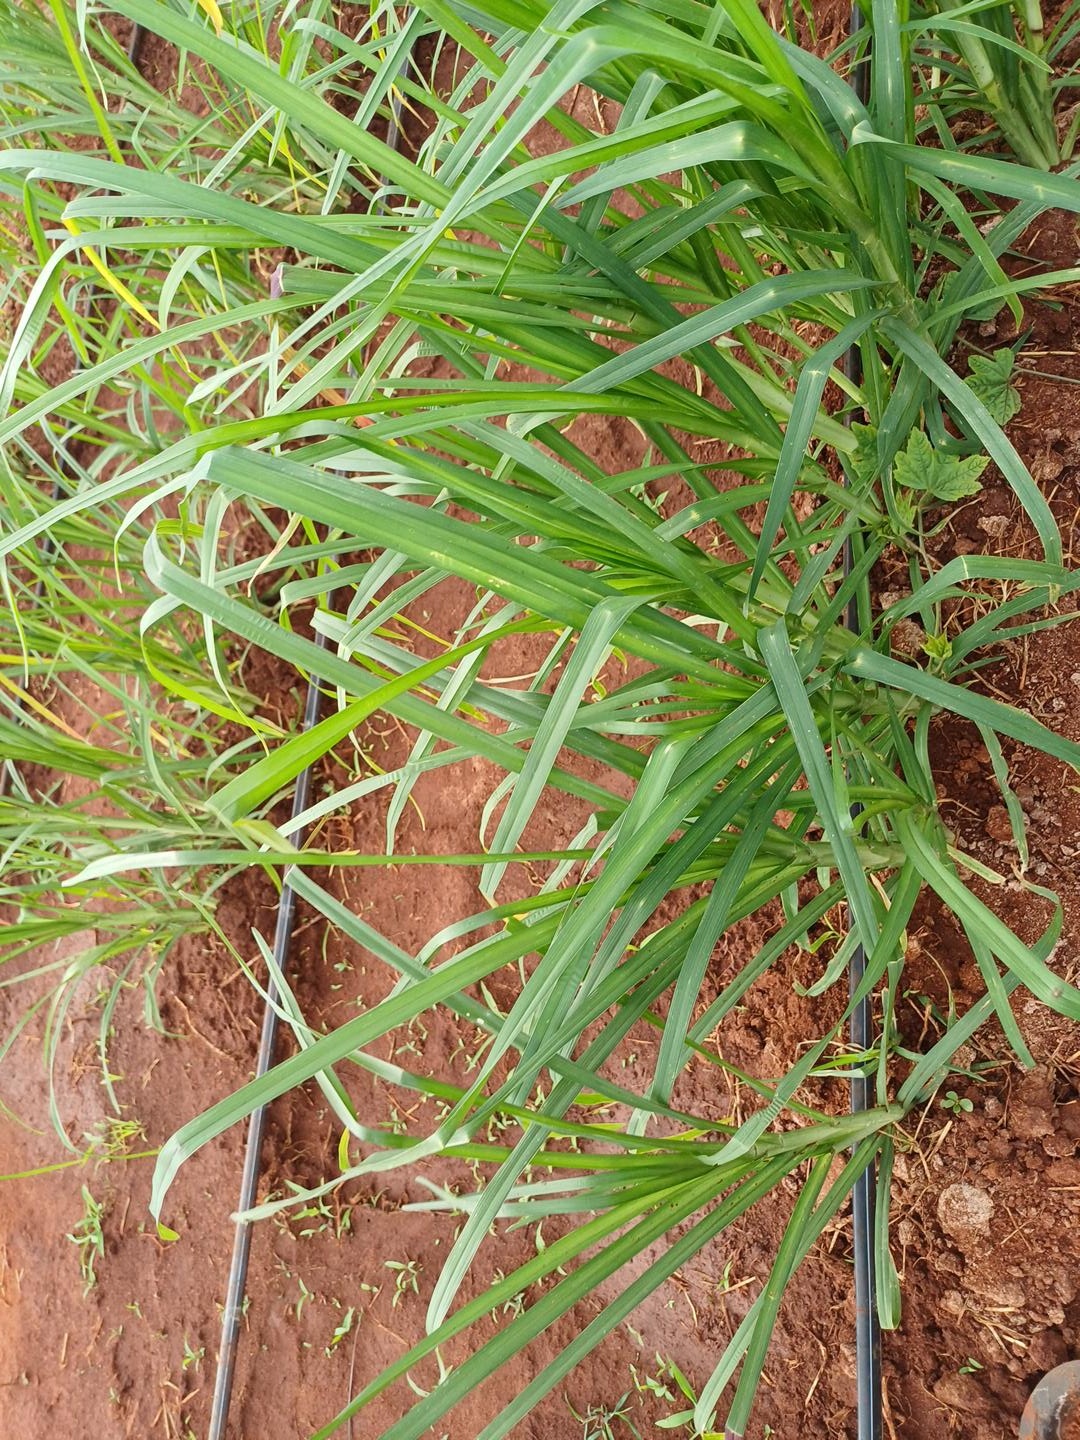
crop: finger millet
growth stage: vegetative
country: Kenya
